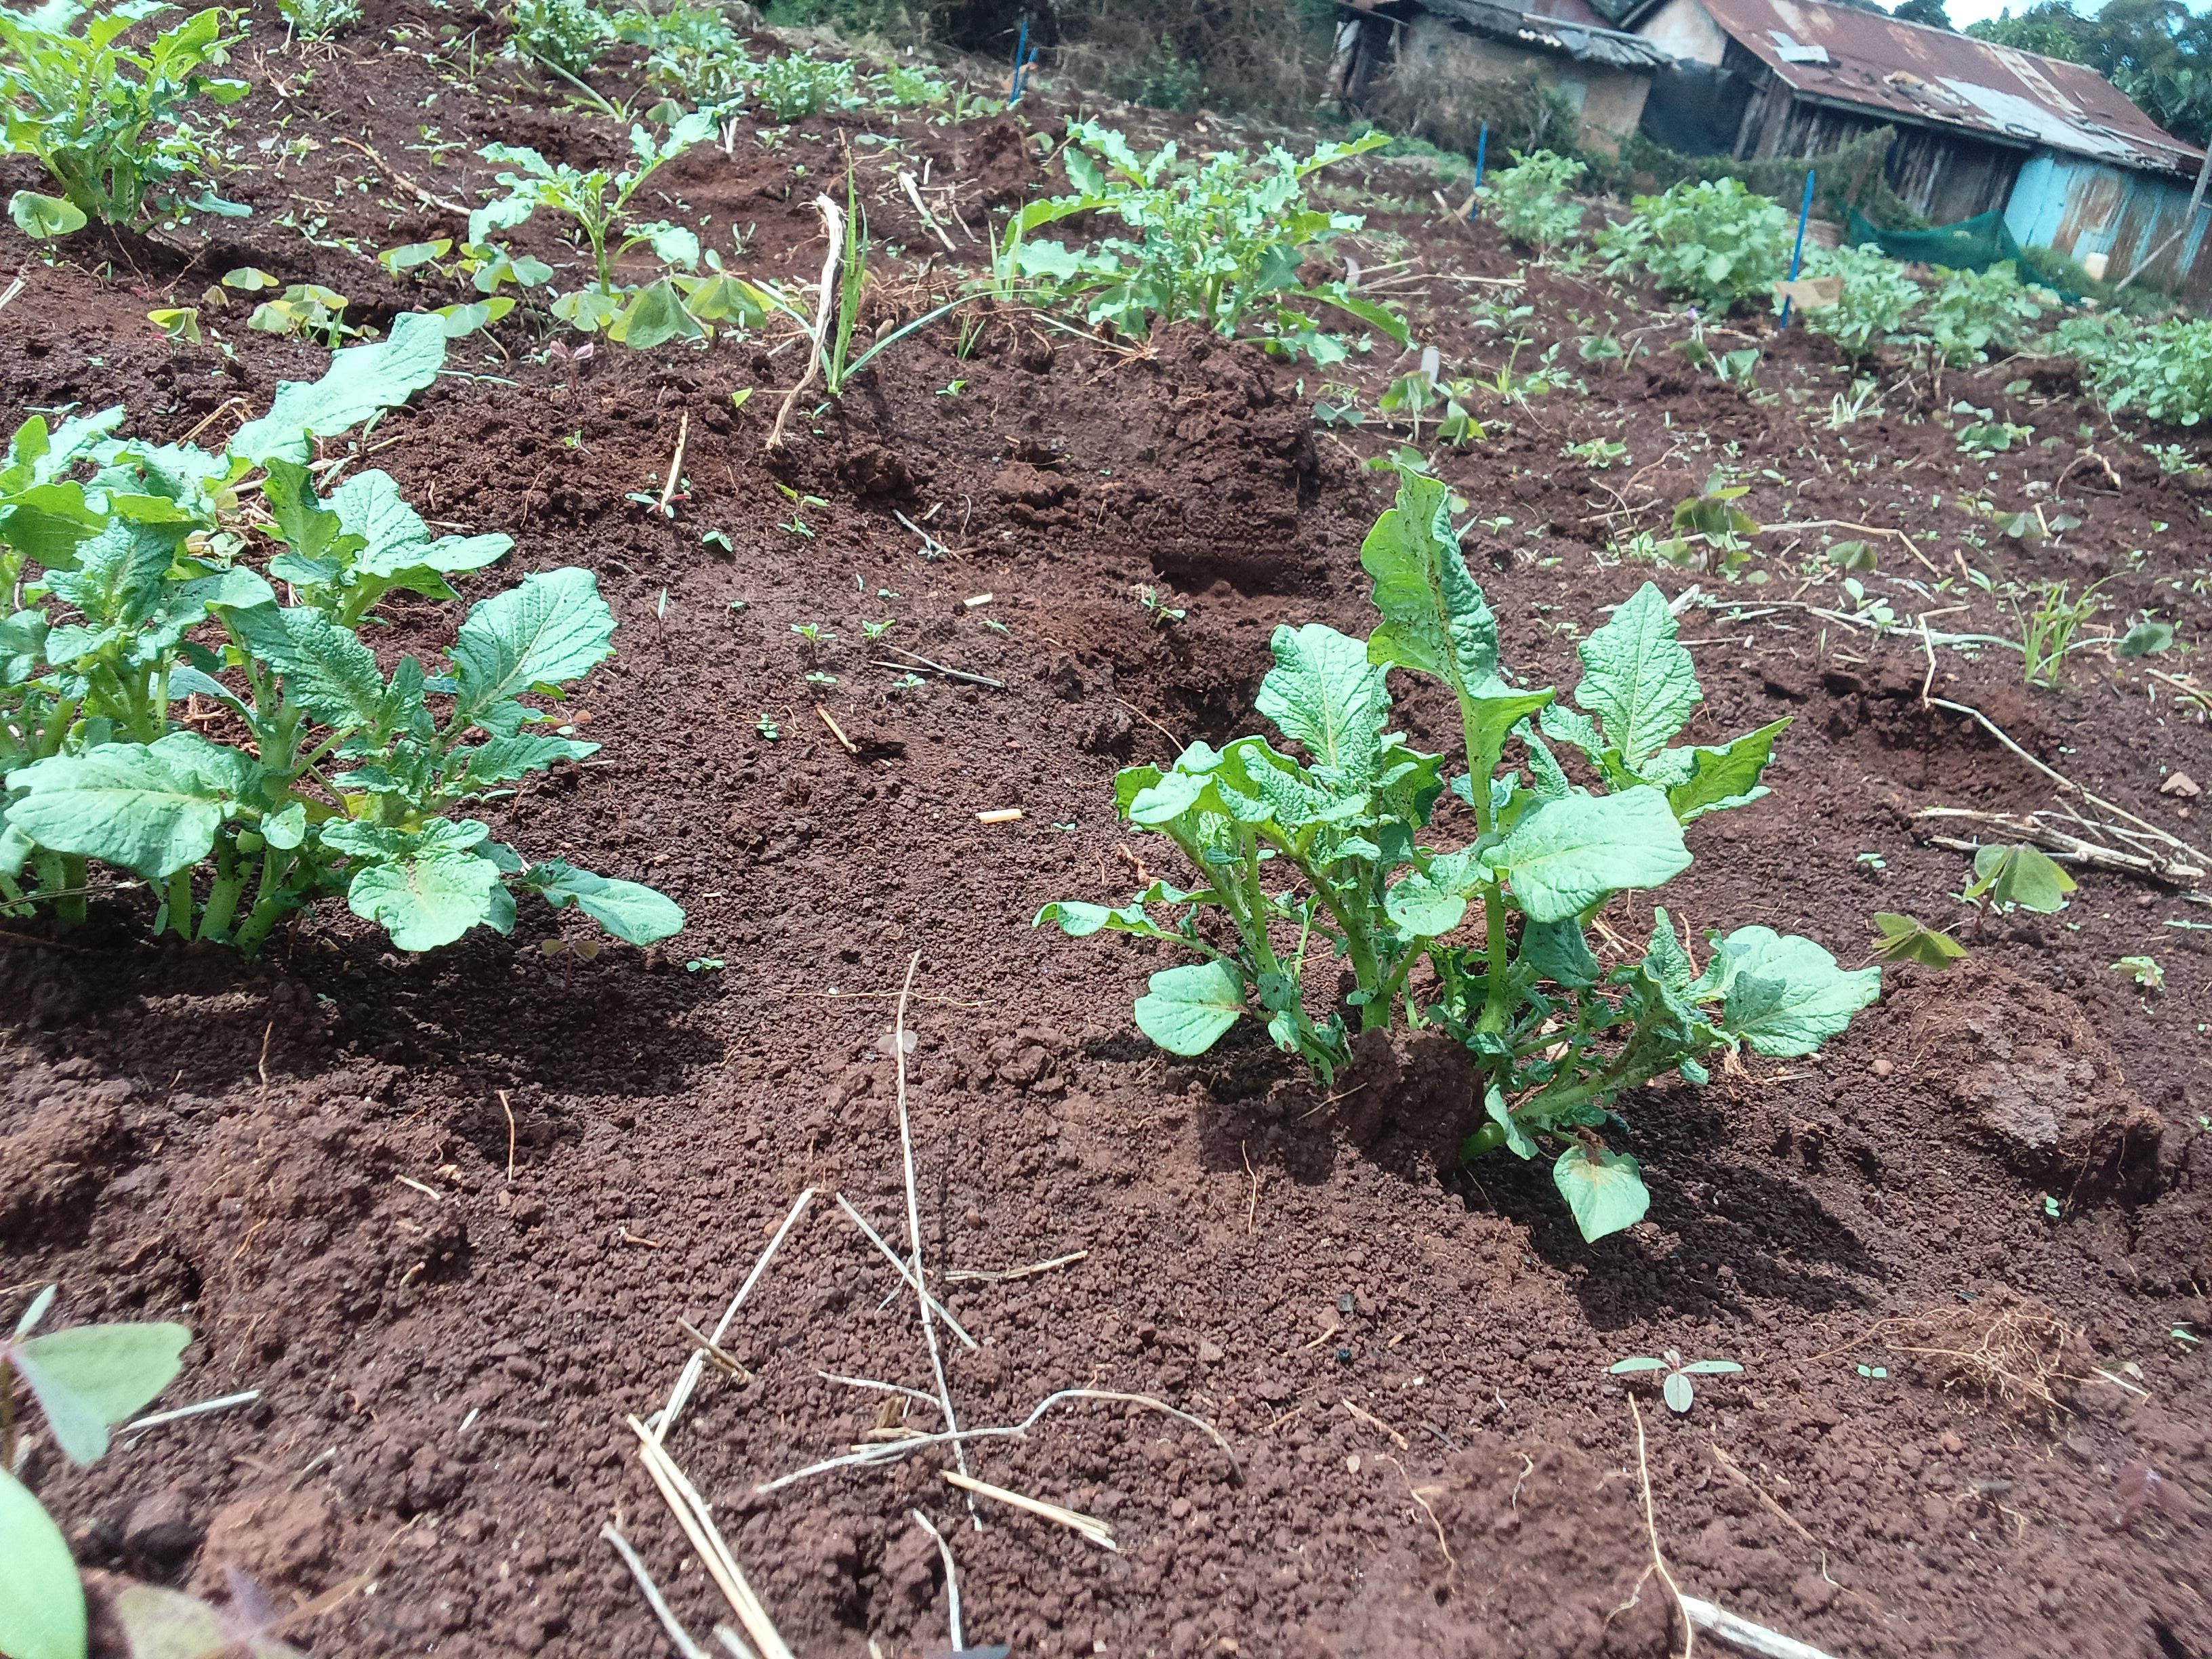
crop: potato
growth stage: sprouting emergence
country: Kenya
